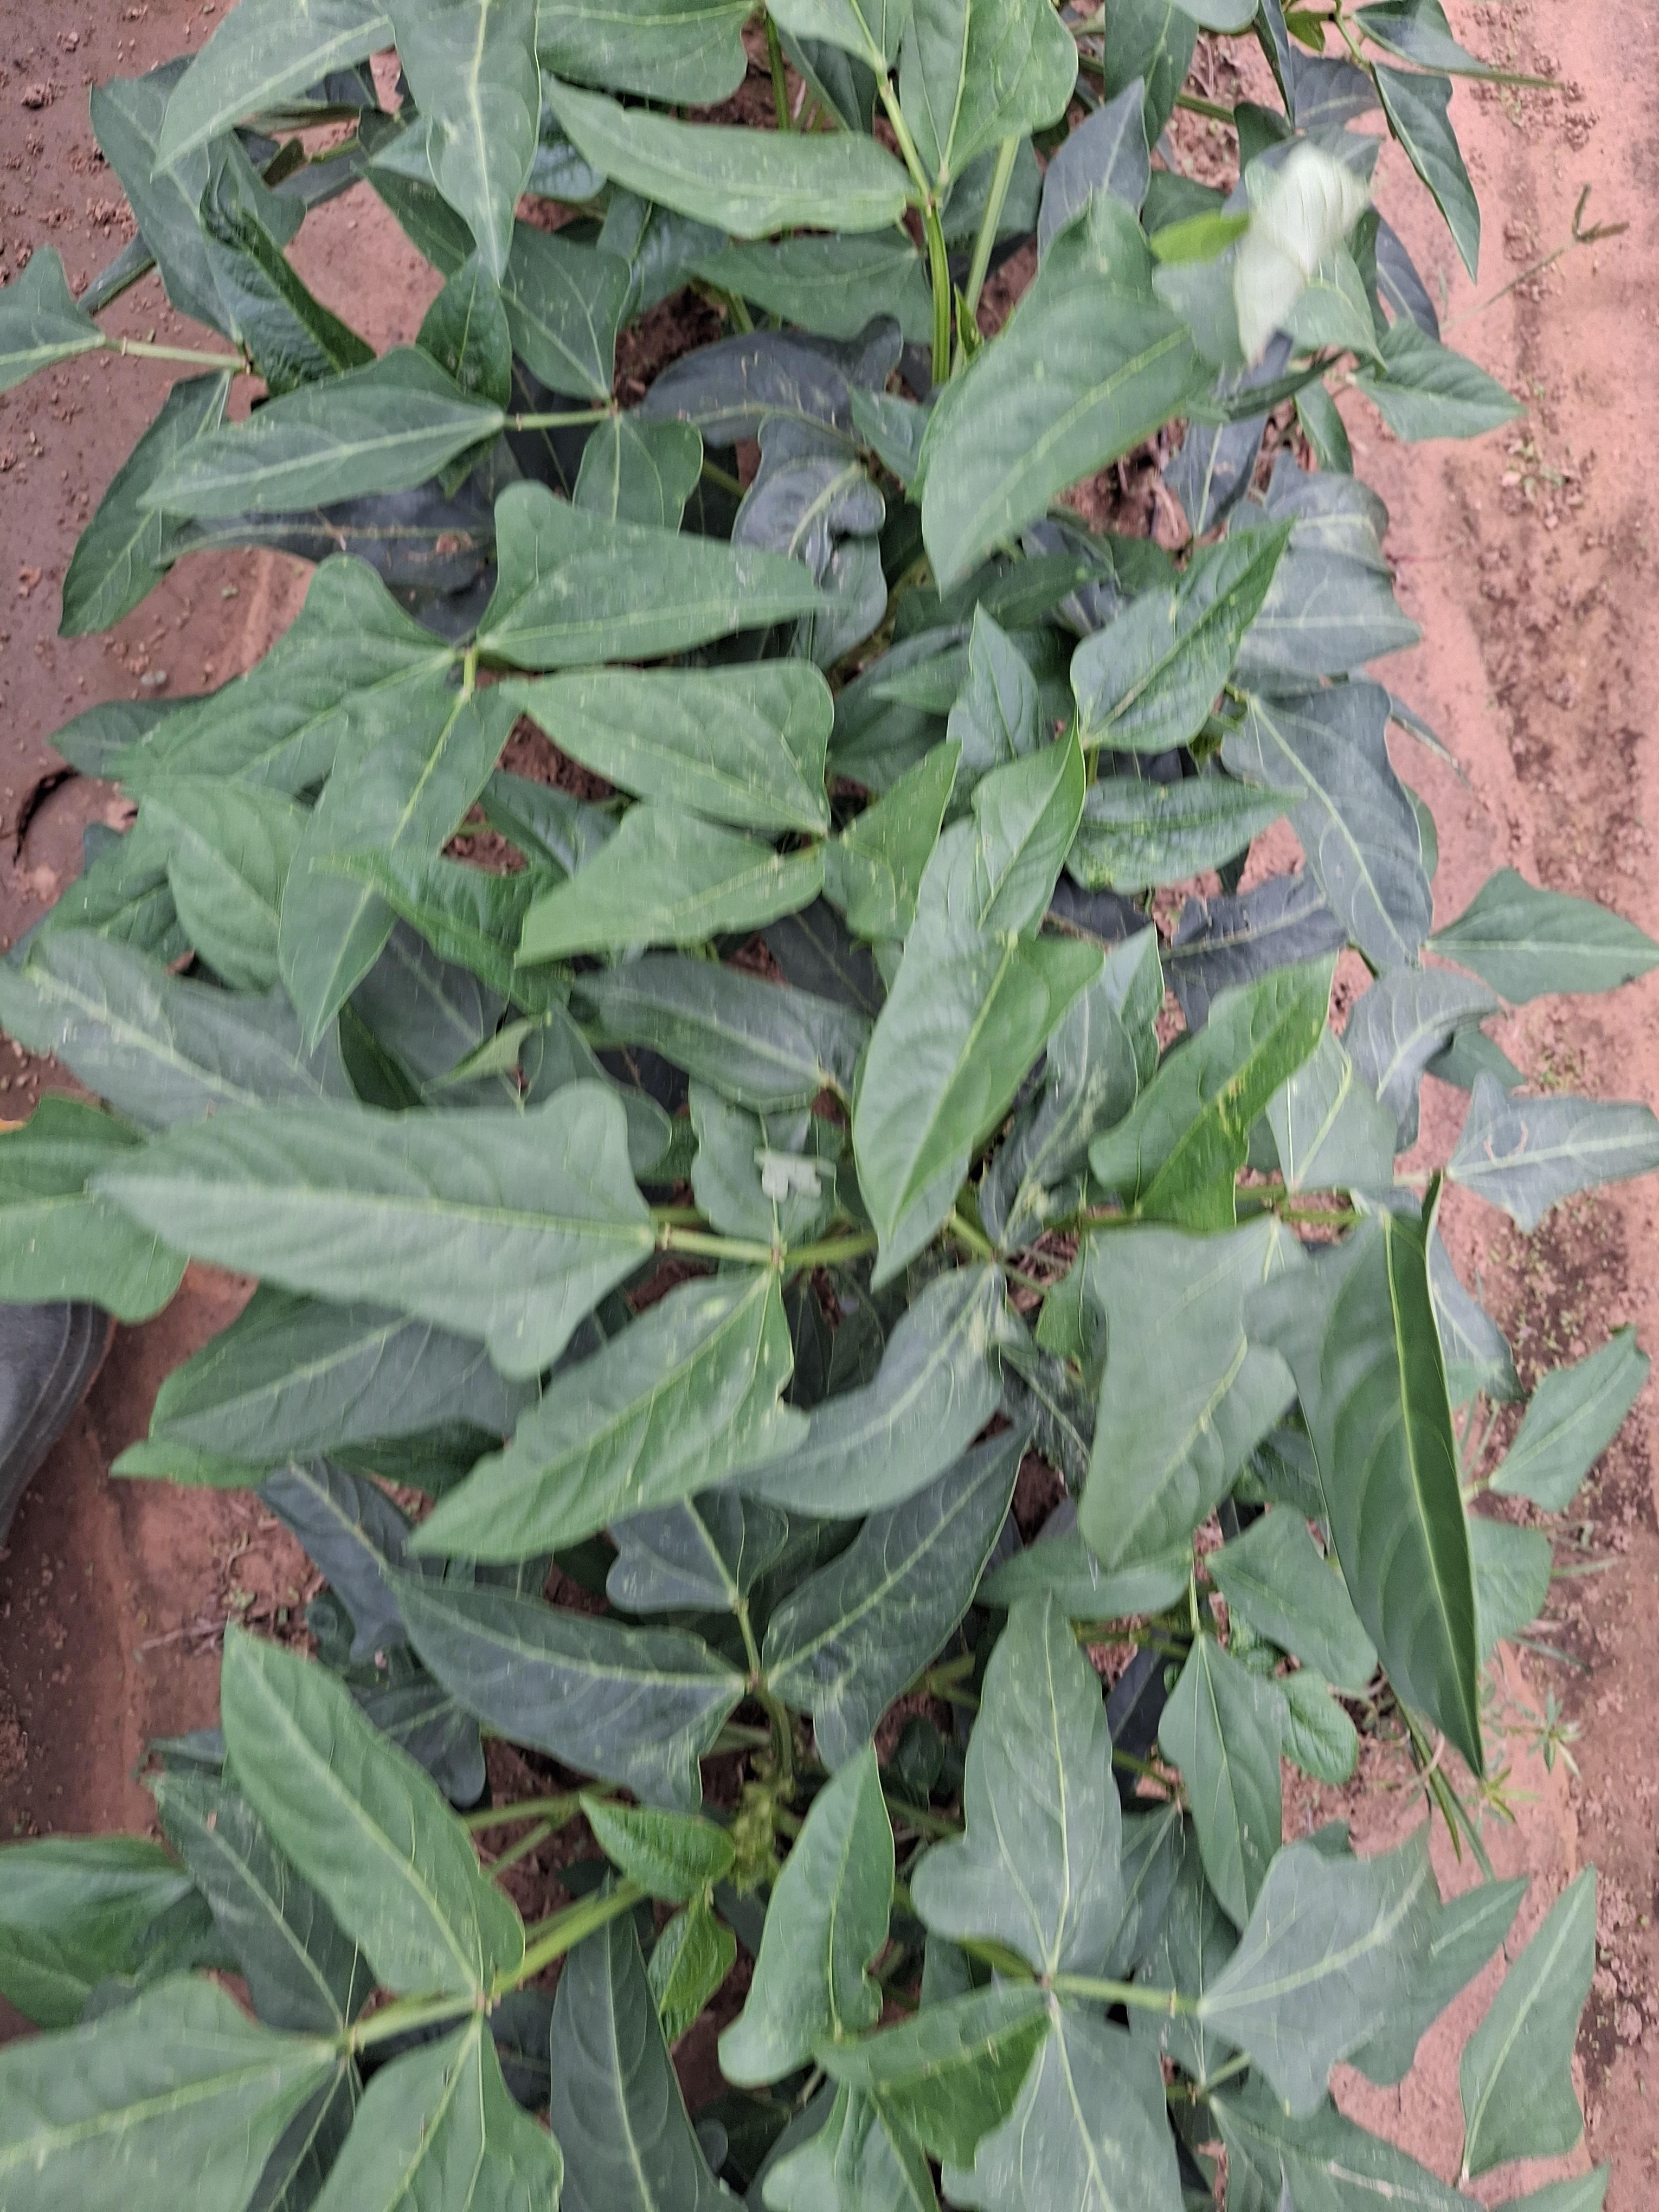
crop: cowpea
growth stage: vegetative
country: Nigeria
